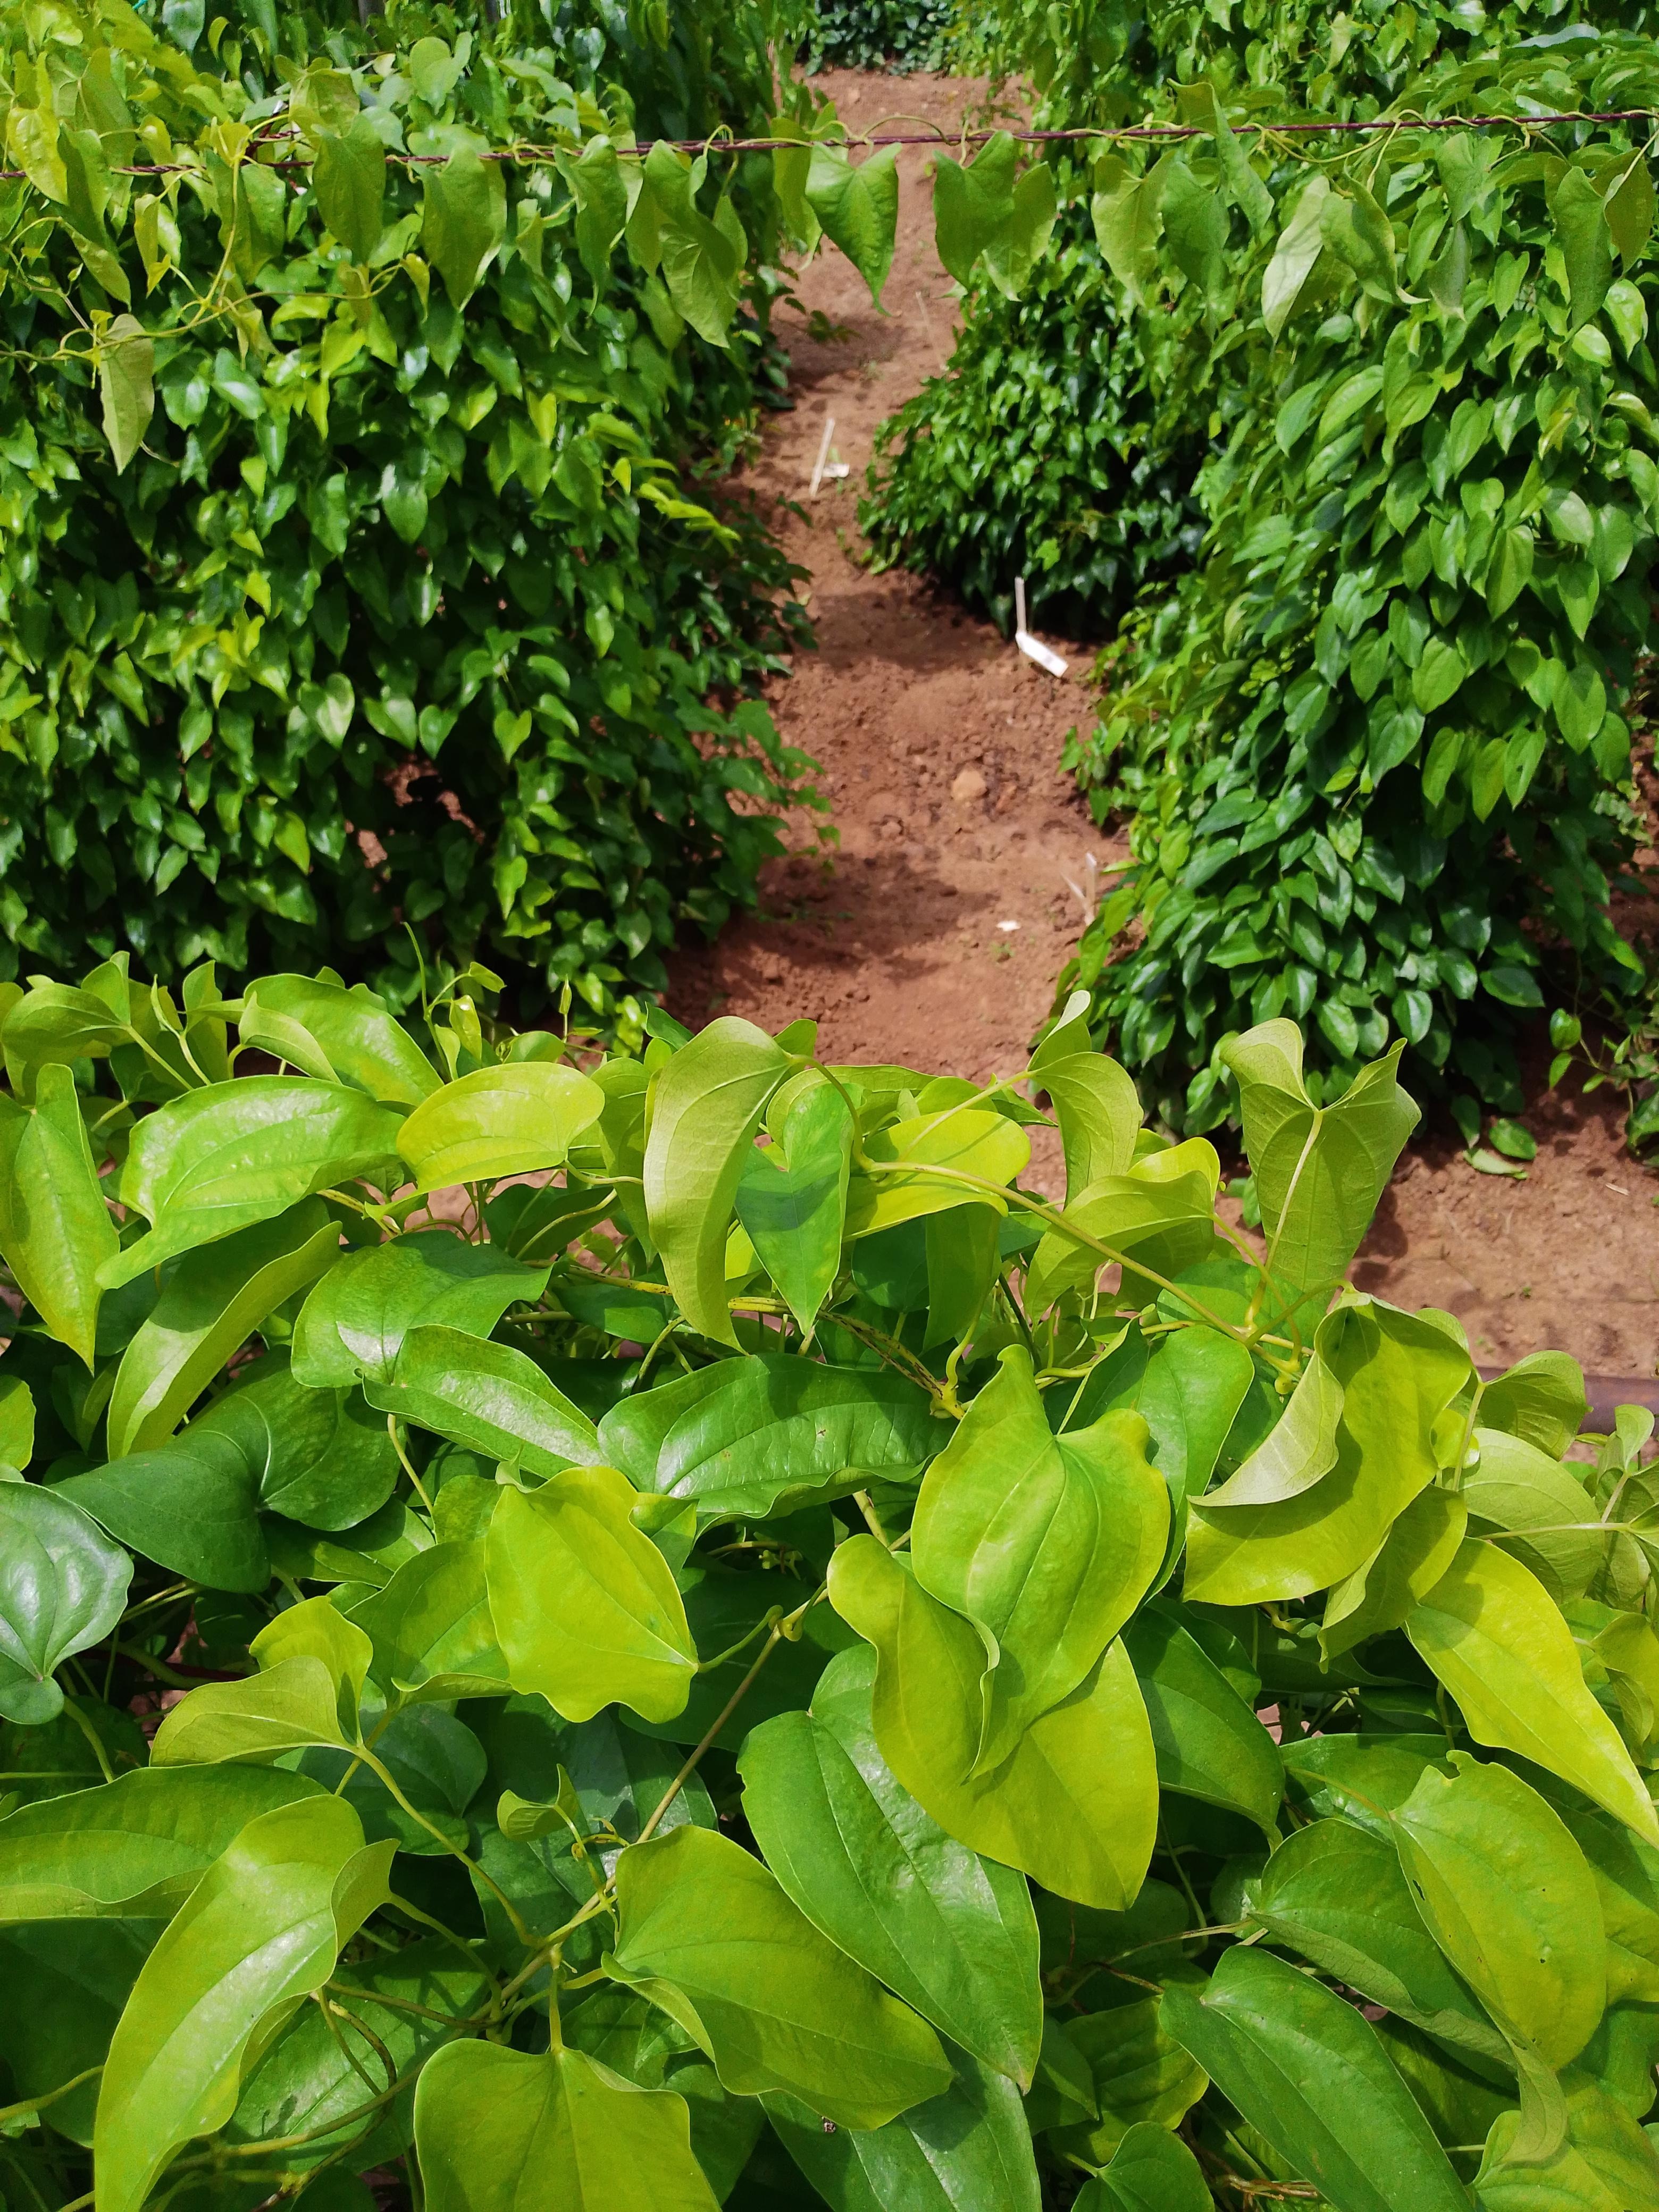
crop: yam
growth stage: vegetative
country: Nigeria
